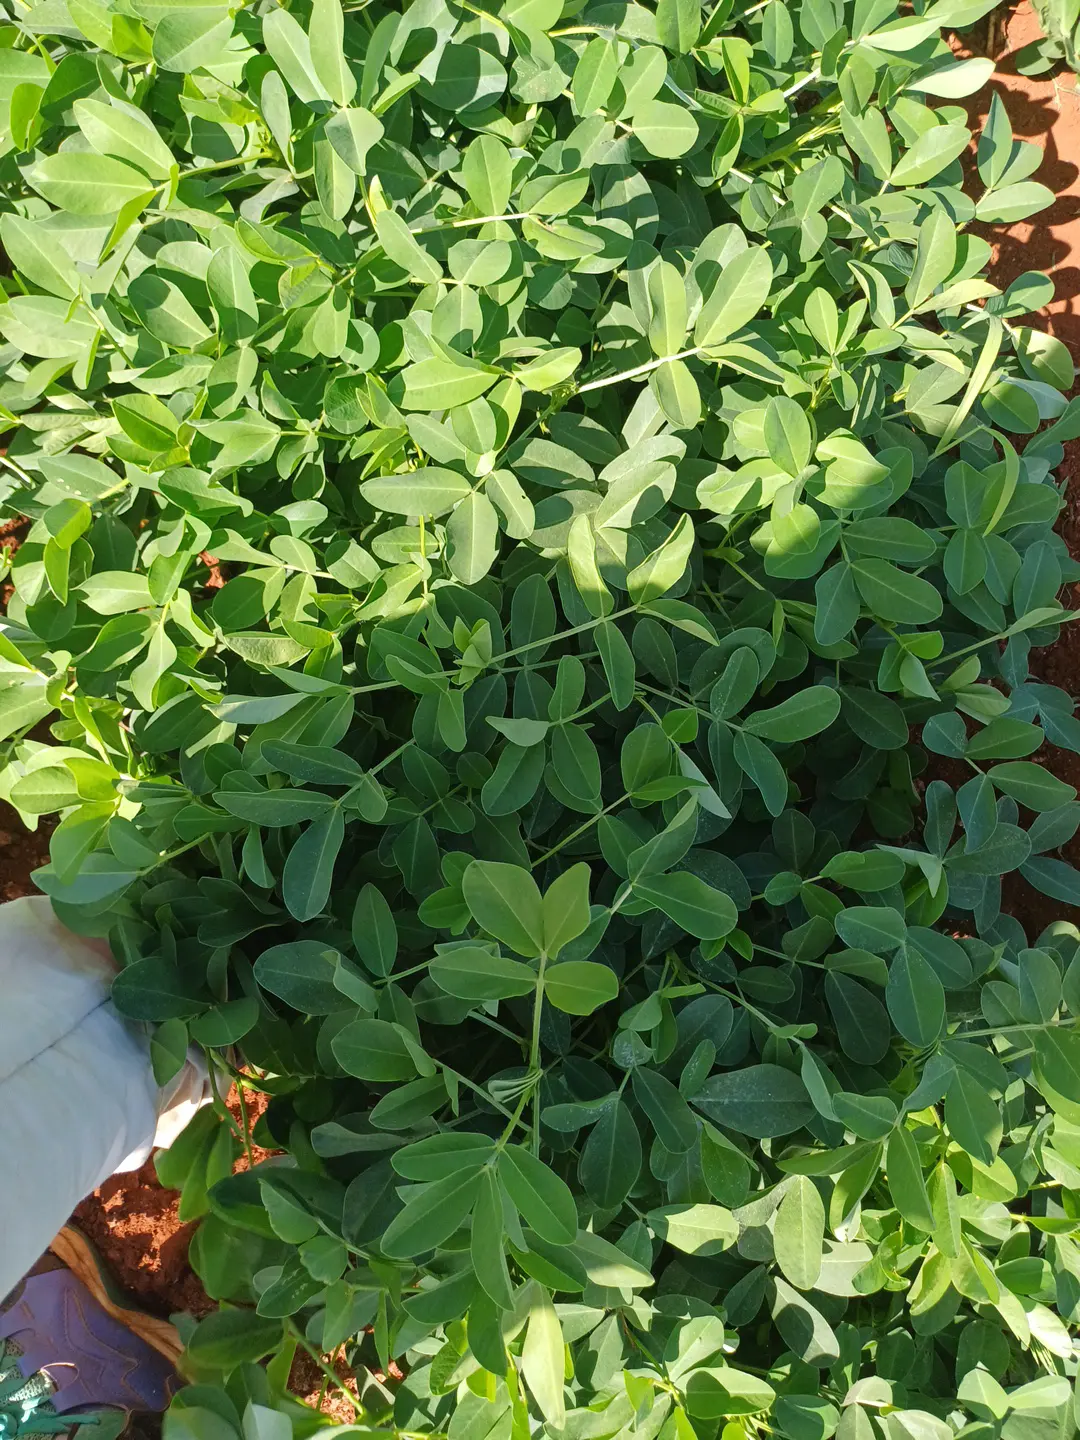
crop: groundnut
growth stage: flowering
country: Kenya
